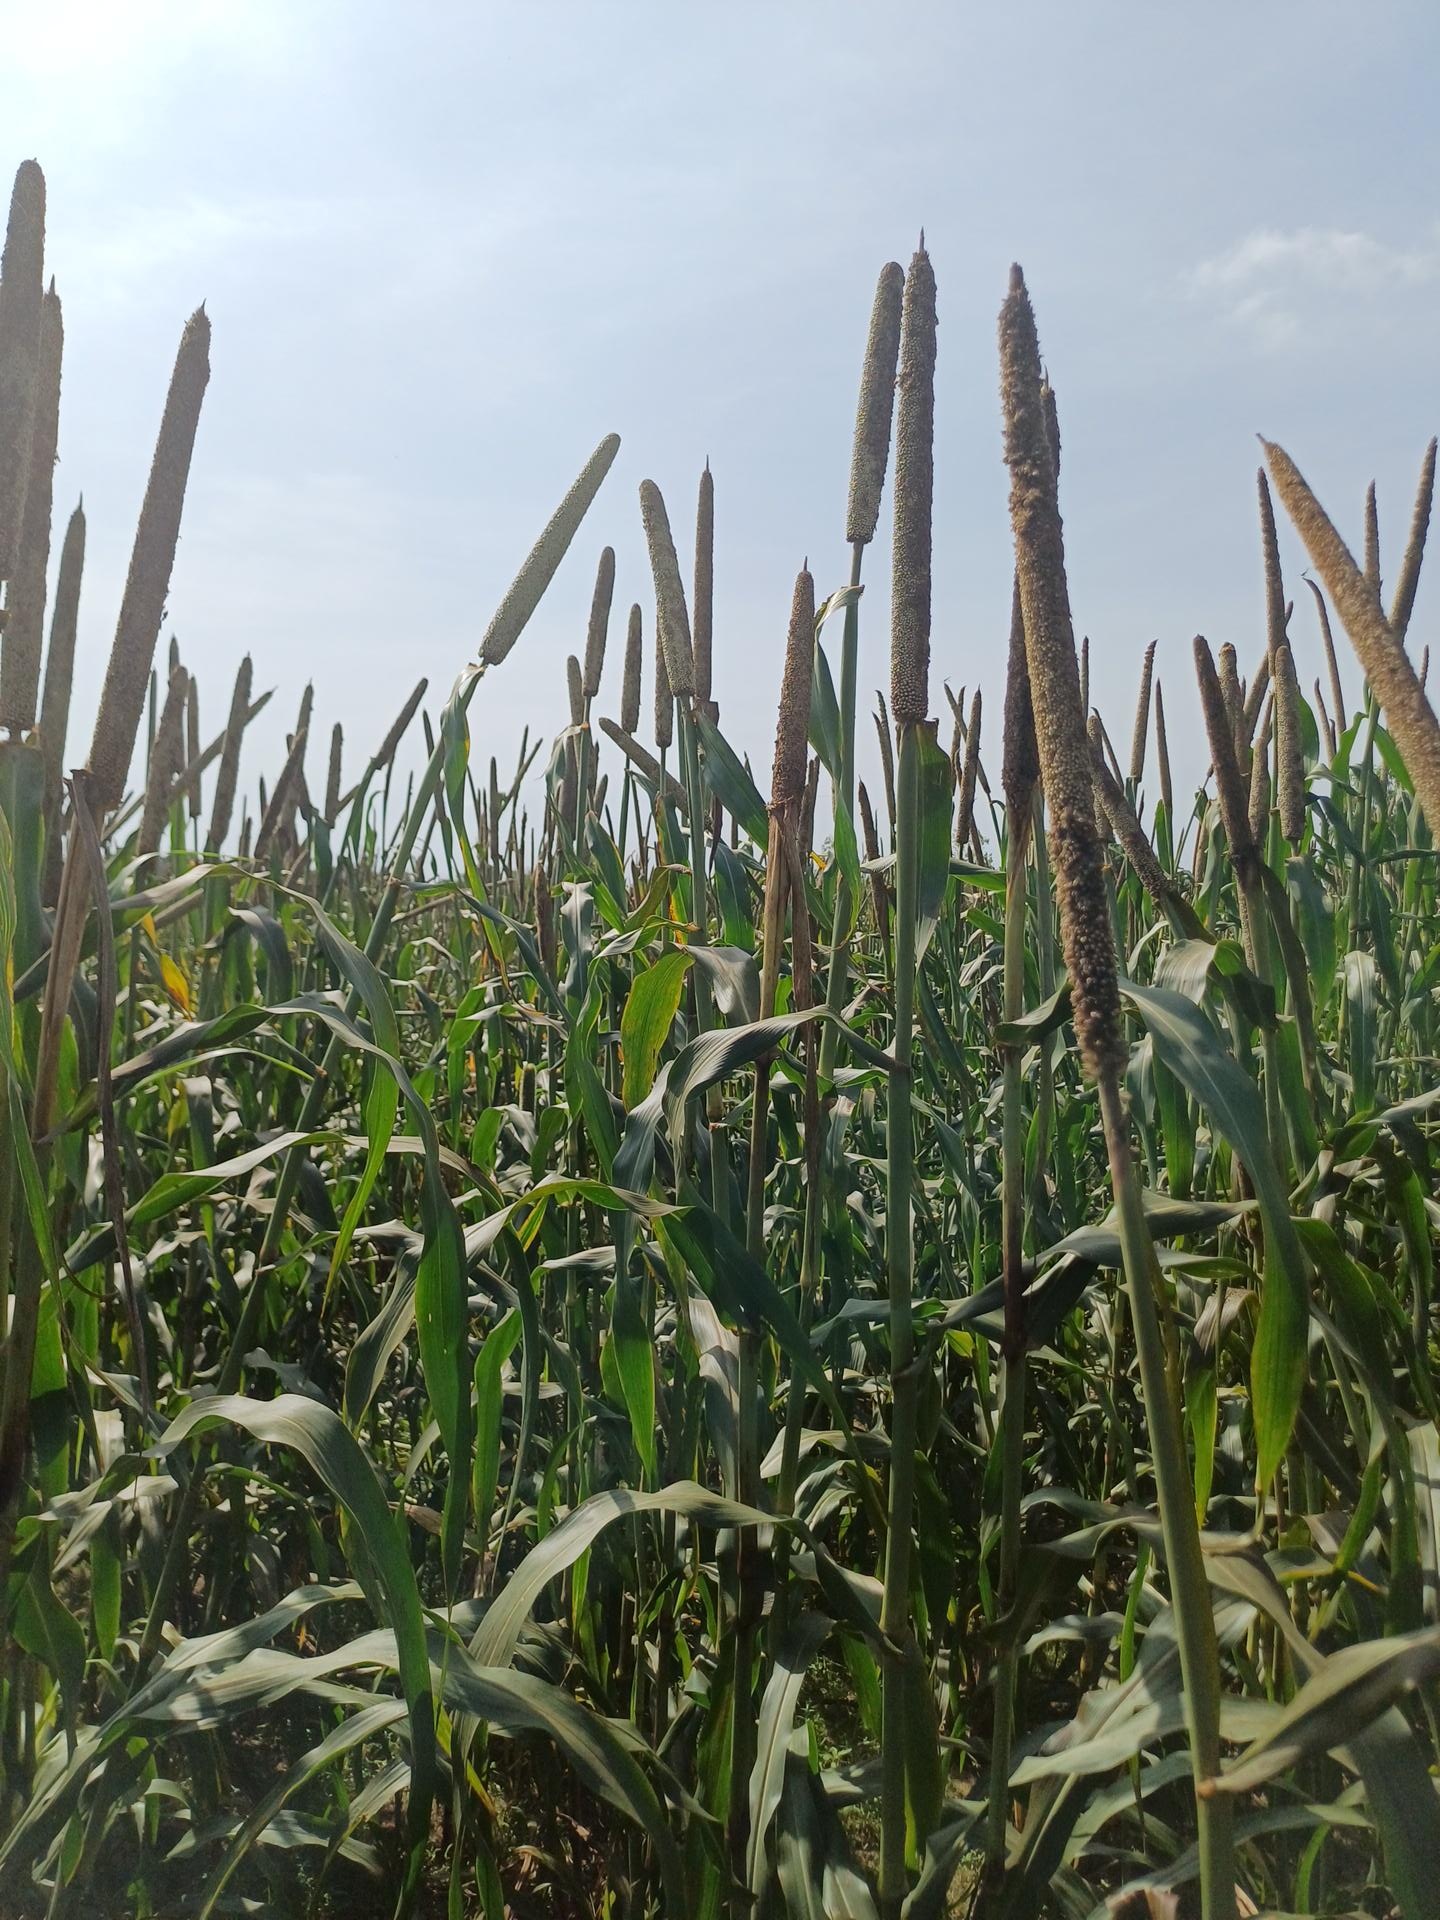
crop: pearl millet
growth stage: filling grain
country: Senegal
